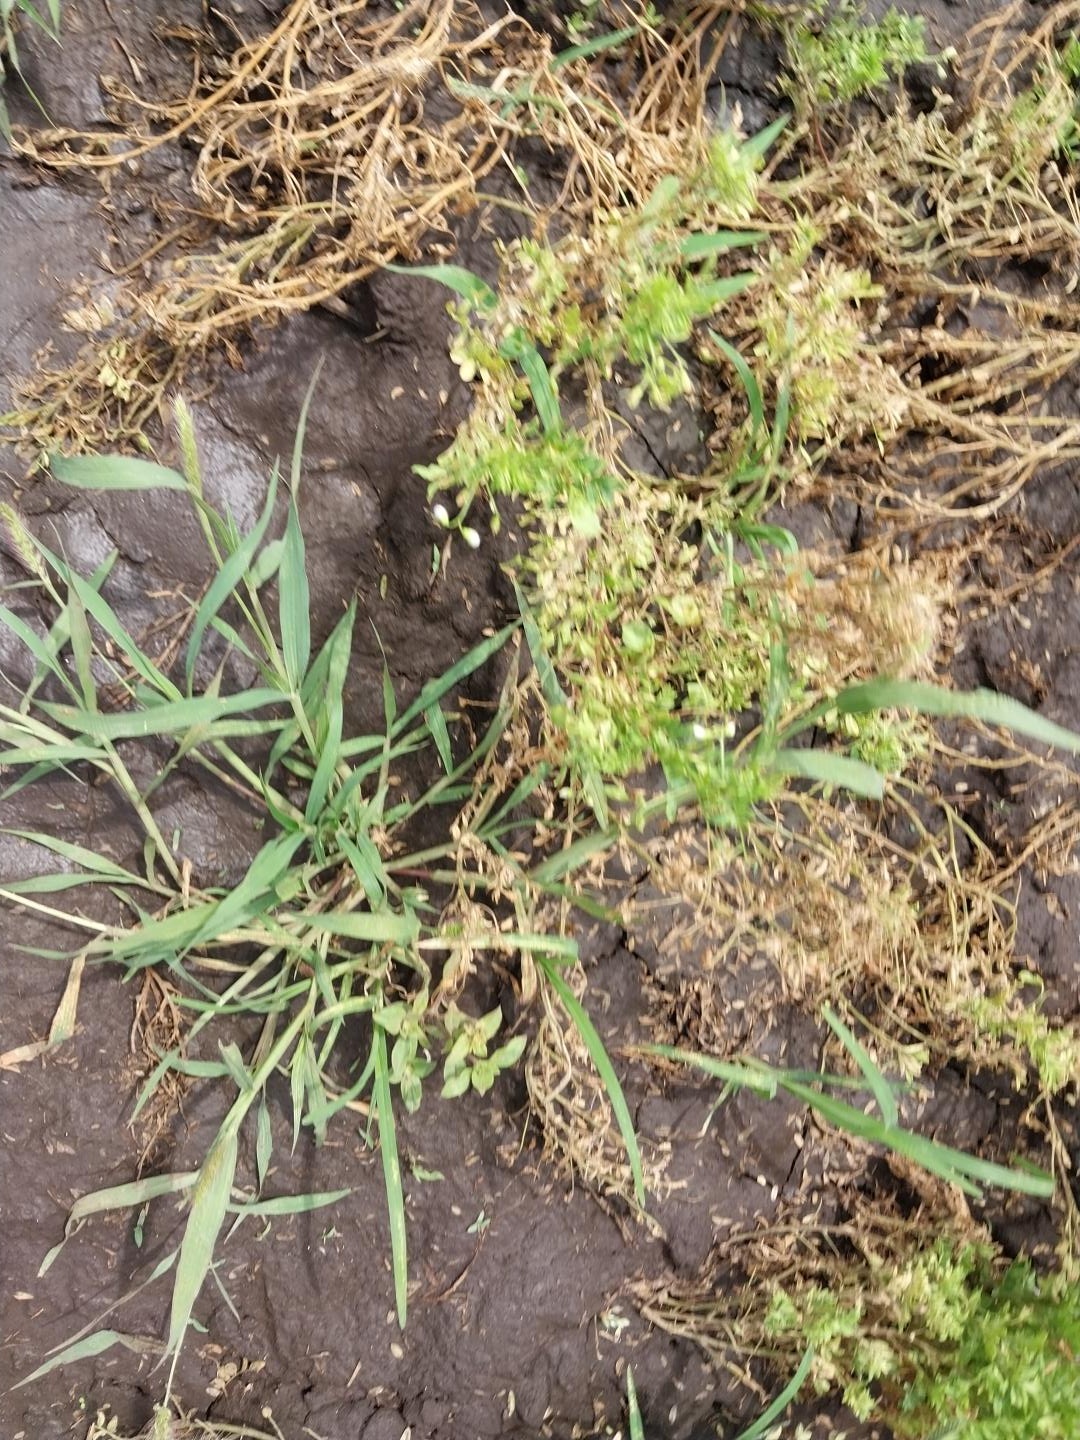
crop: lentil
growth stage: development pod
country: Tanzania
